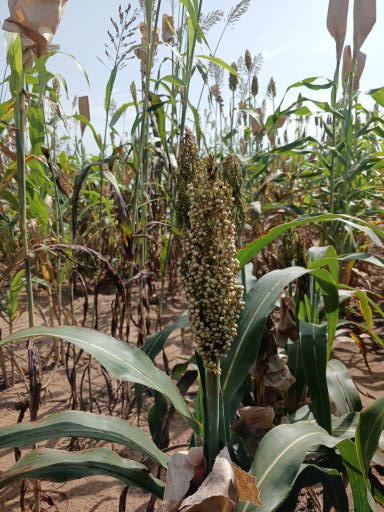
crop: sorghum
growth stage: filling grain
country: Senegal
